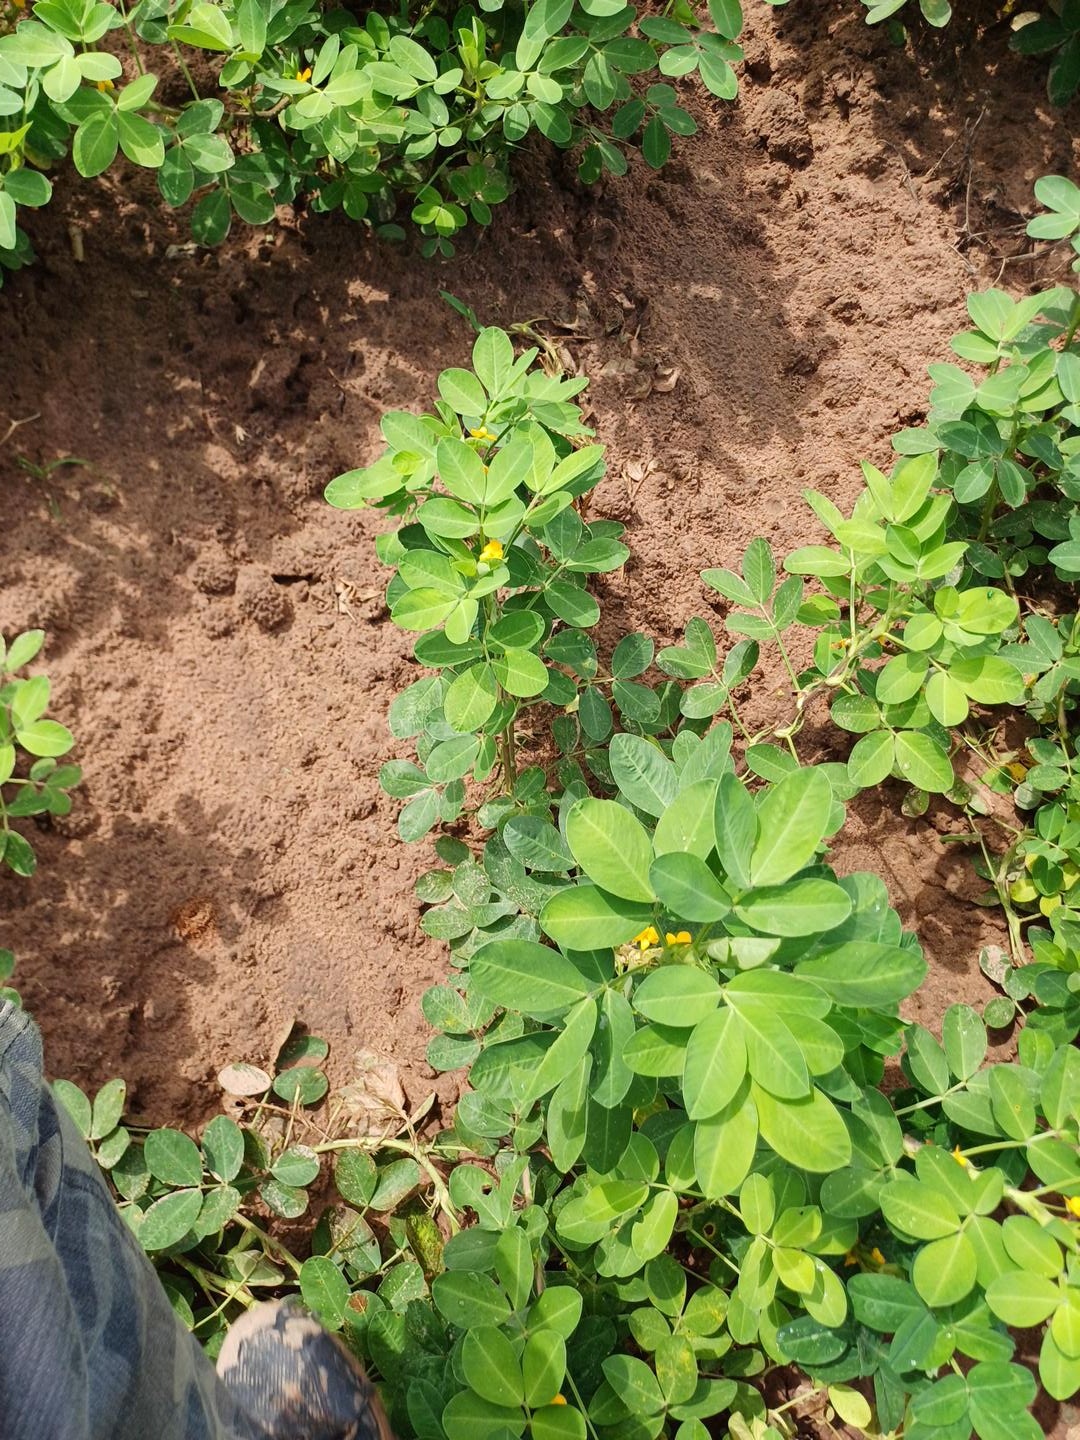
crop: groundnut
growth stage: flowering
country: Senegal
